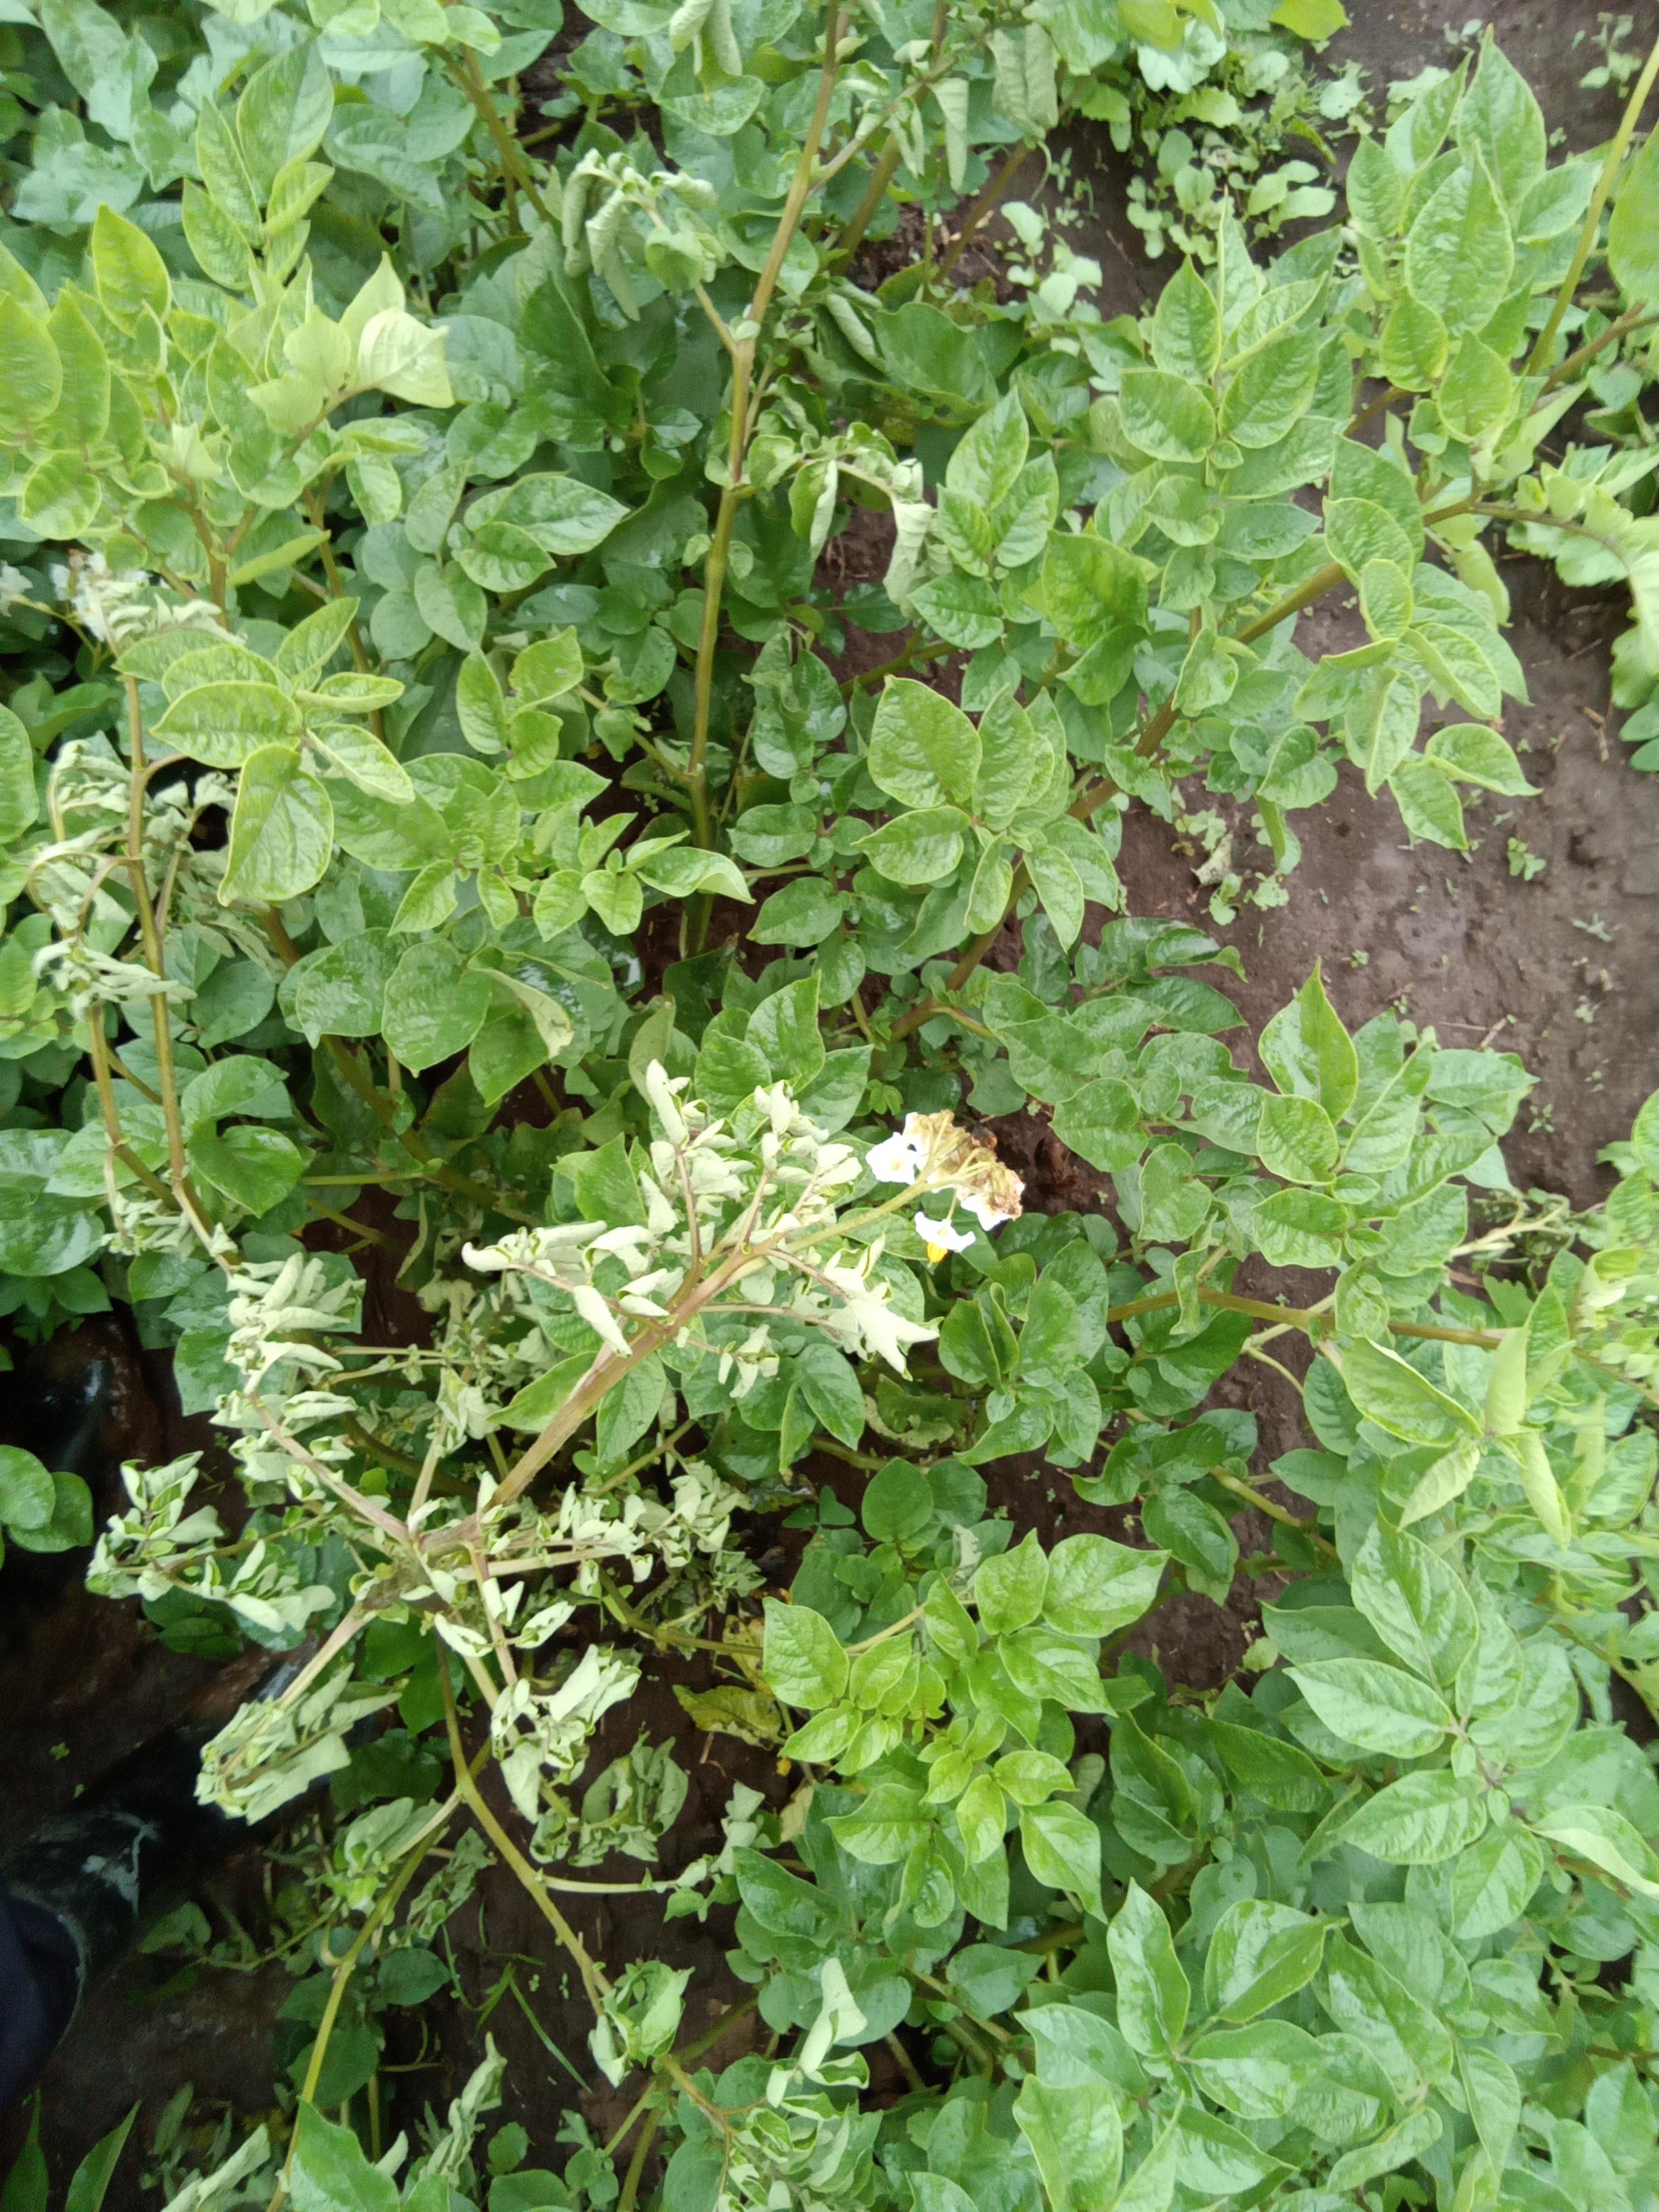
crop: potato
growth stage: flowering
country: Kenya
